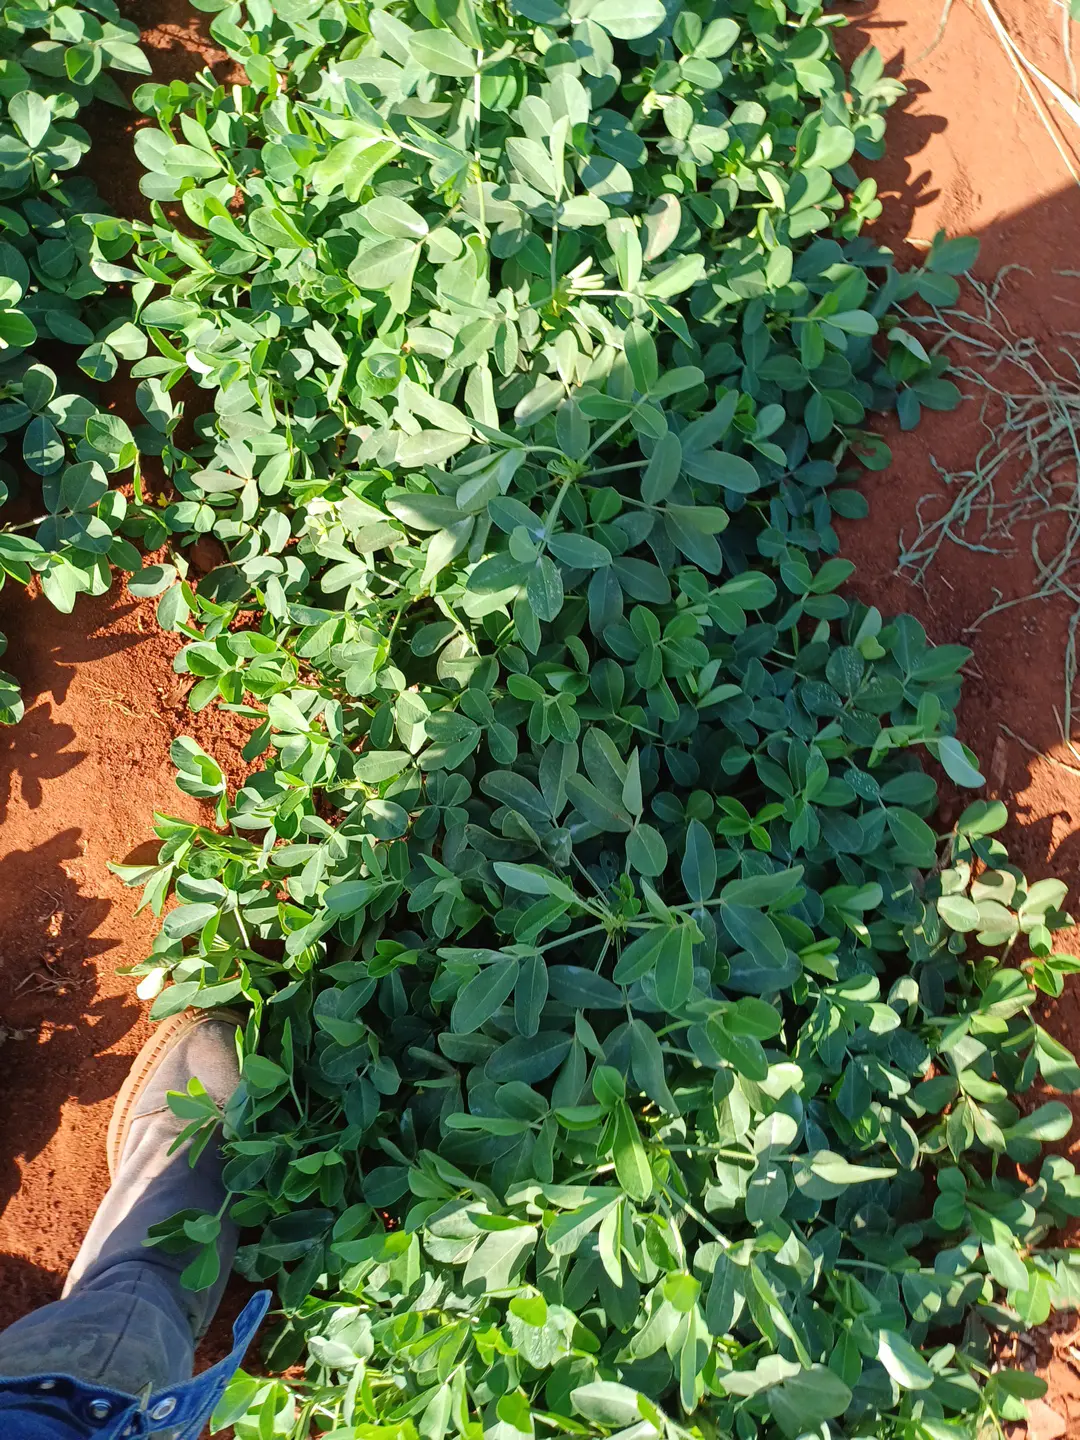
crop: groundnut
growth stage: flowering
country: Kenya
